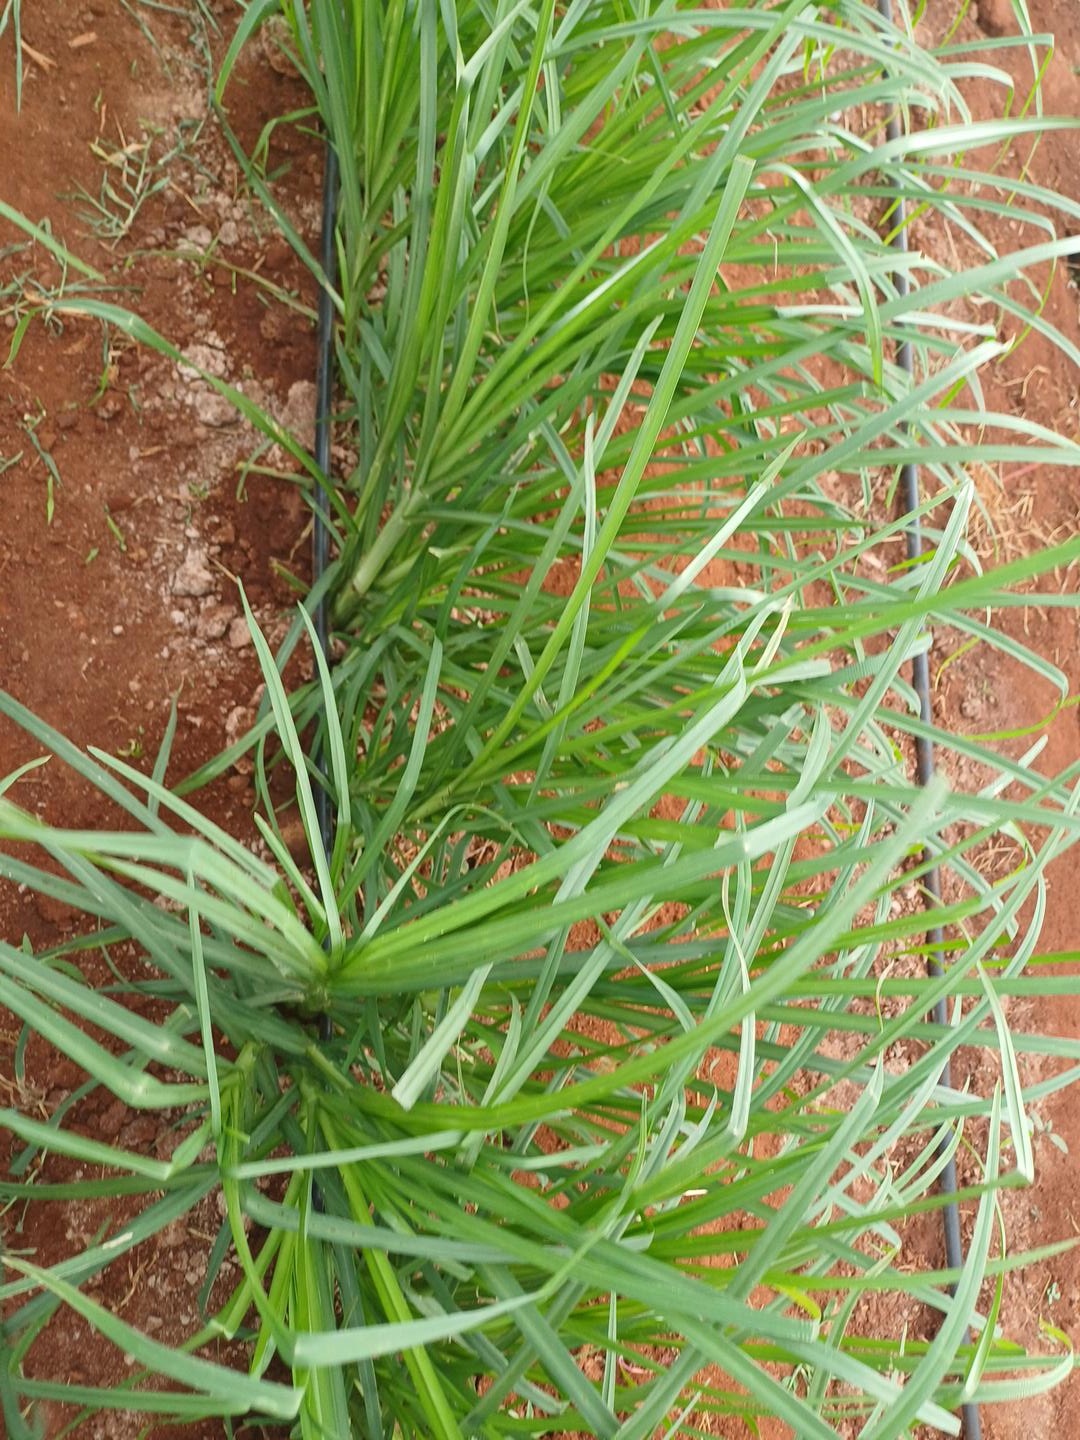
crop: finger millet
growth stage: vegetative
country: Kenya
